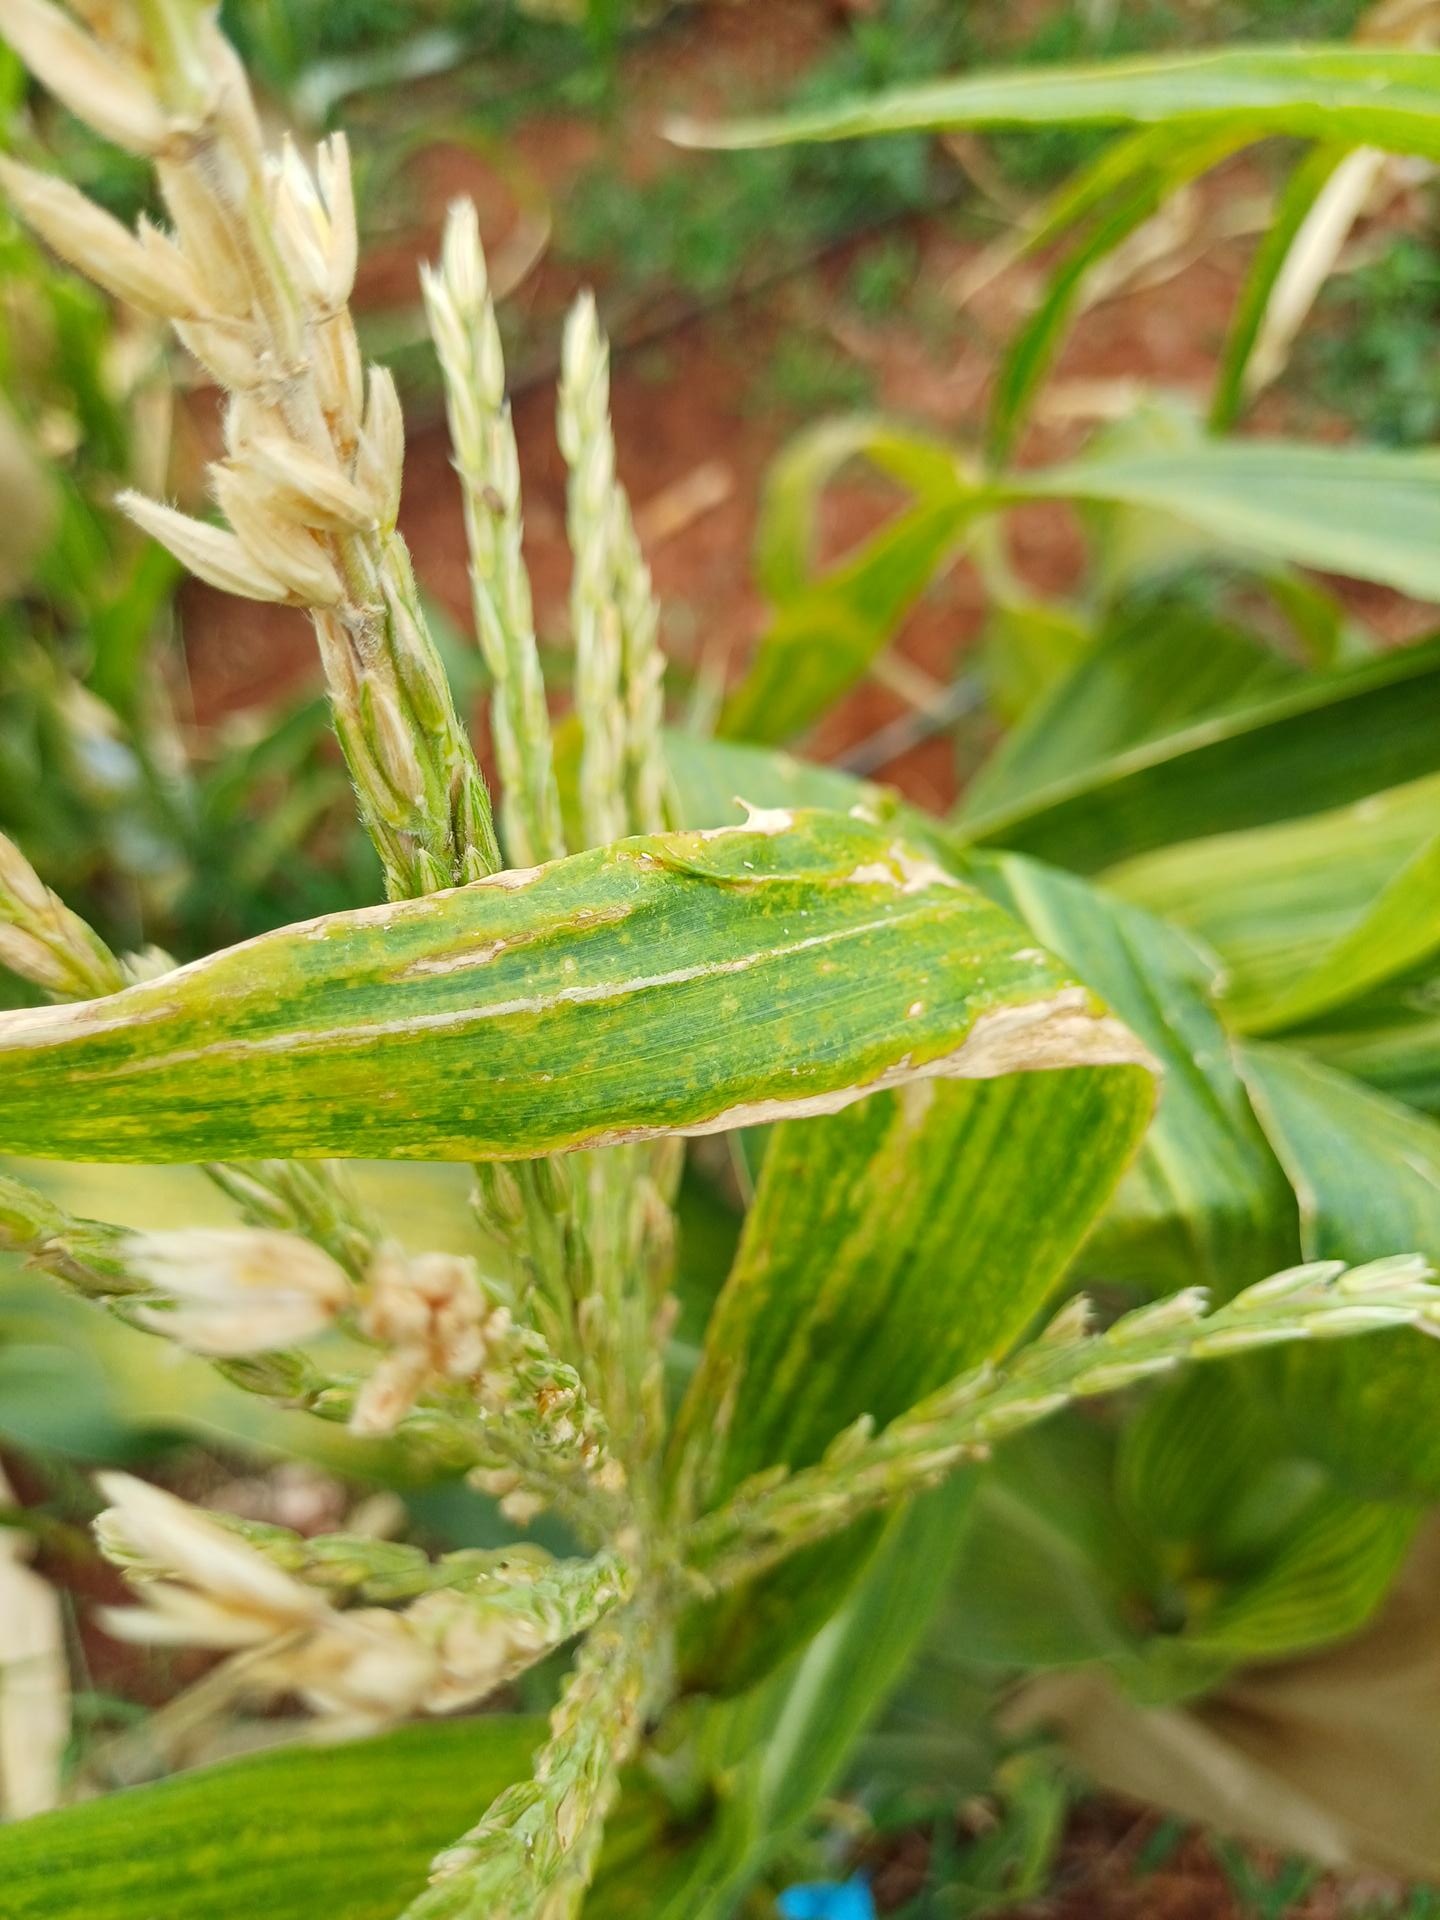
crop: maize
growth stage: flowering
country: Kenya
